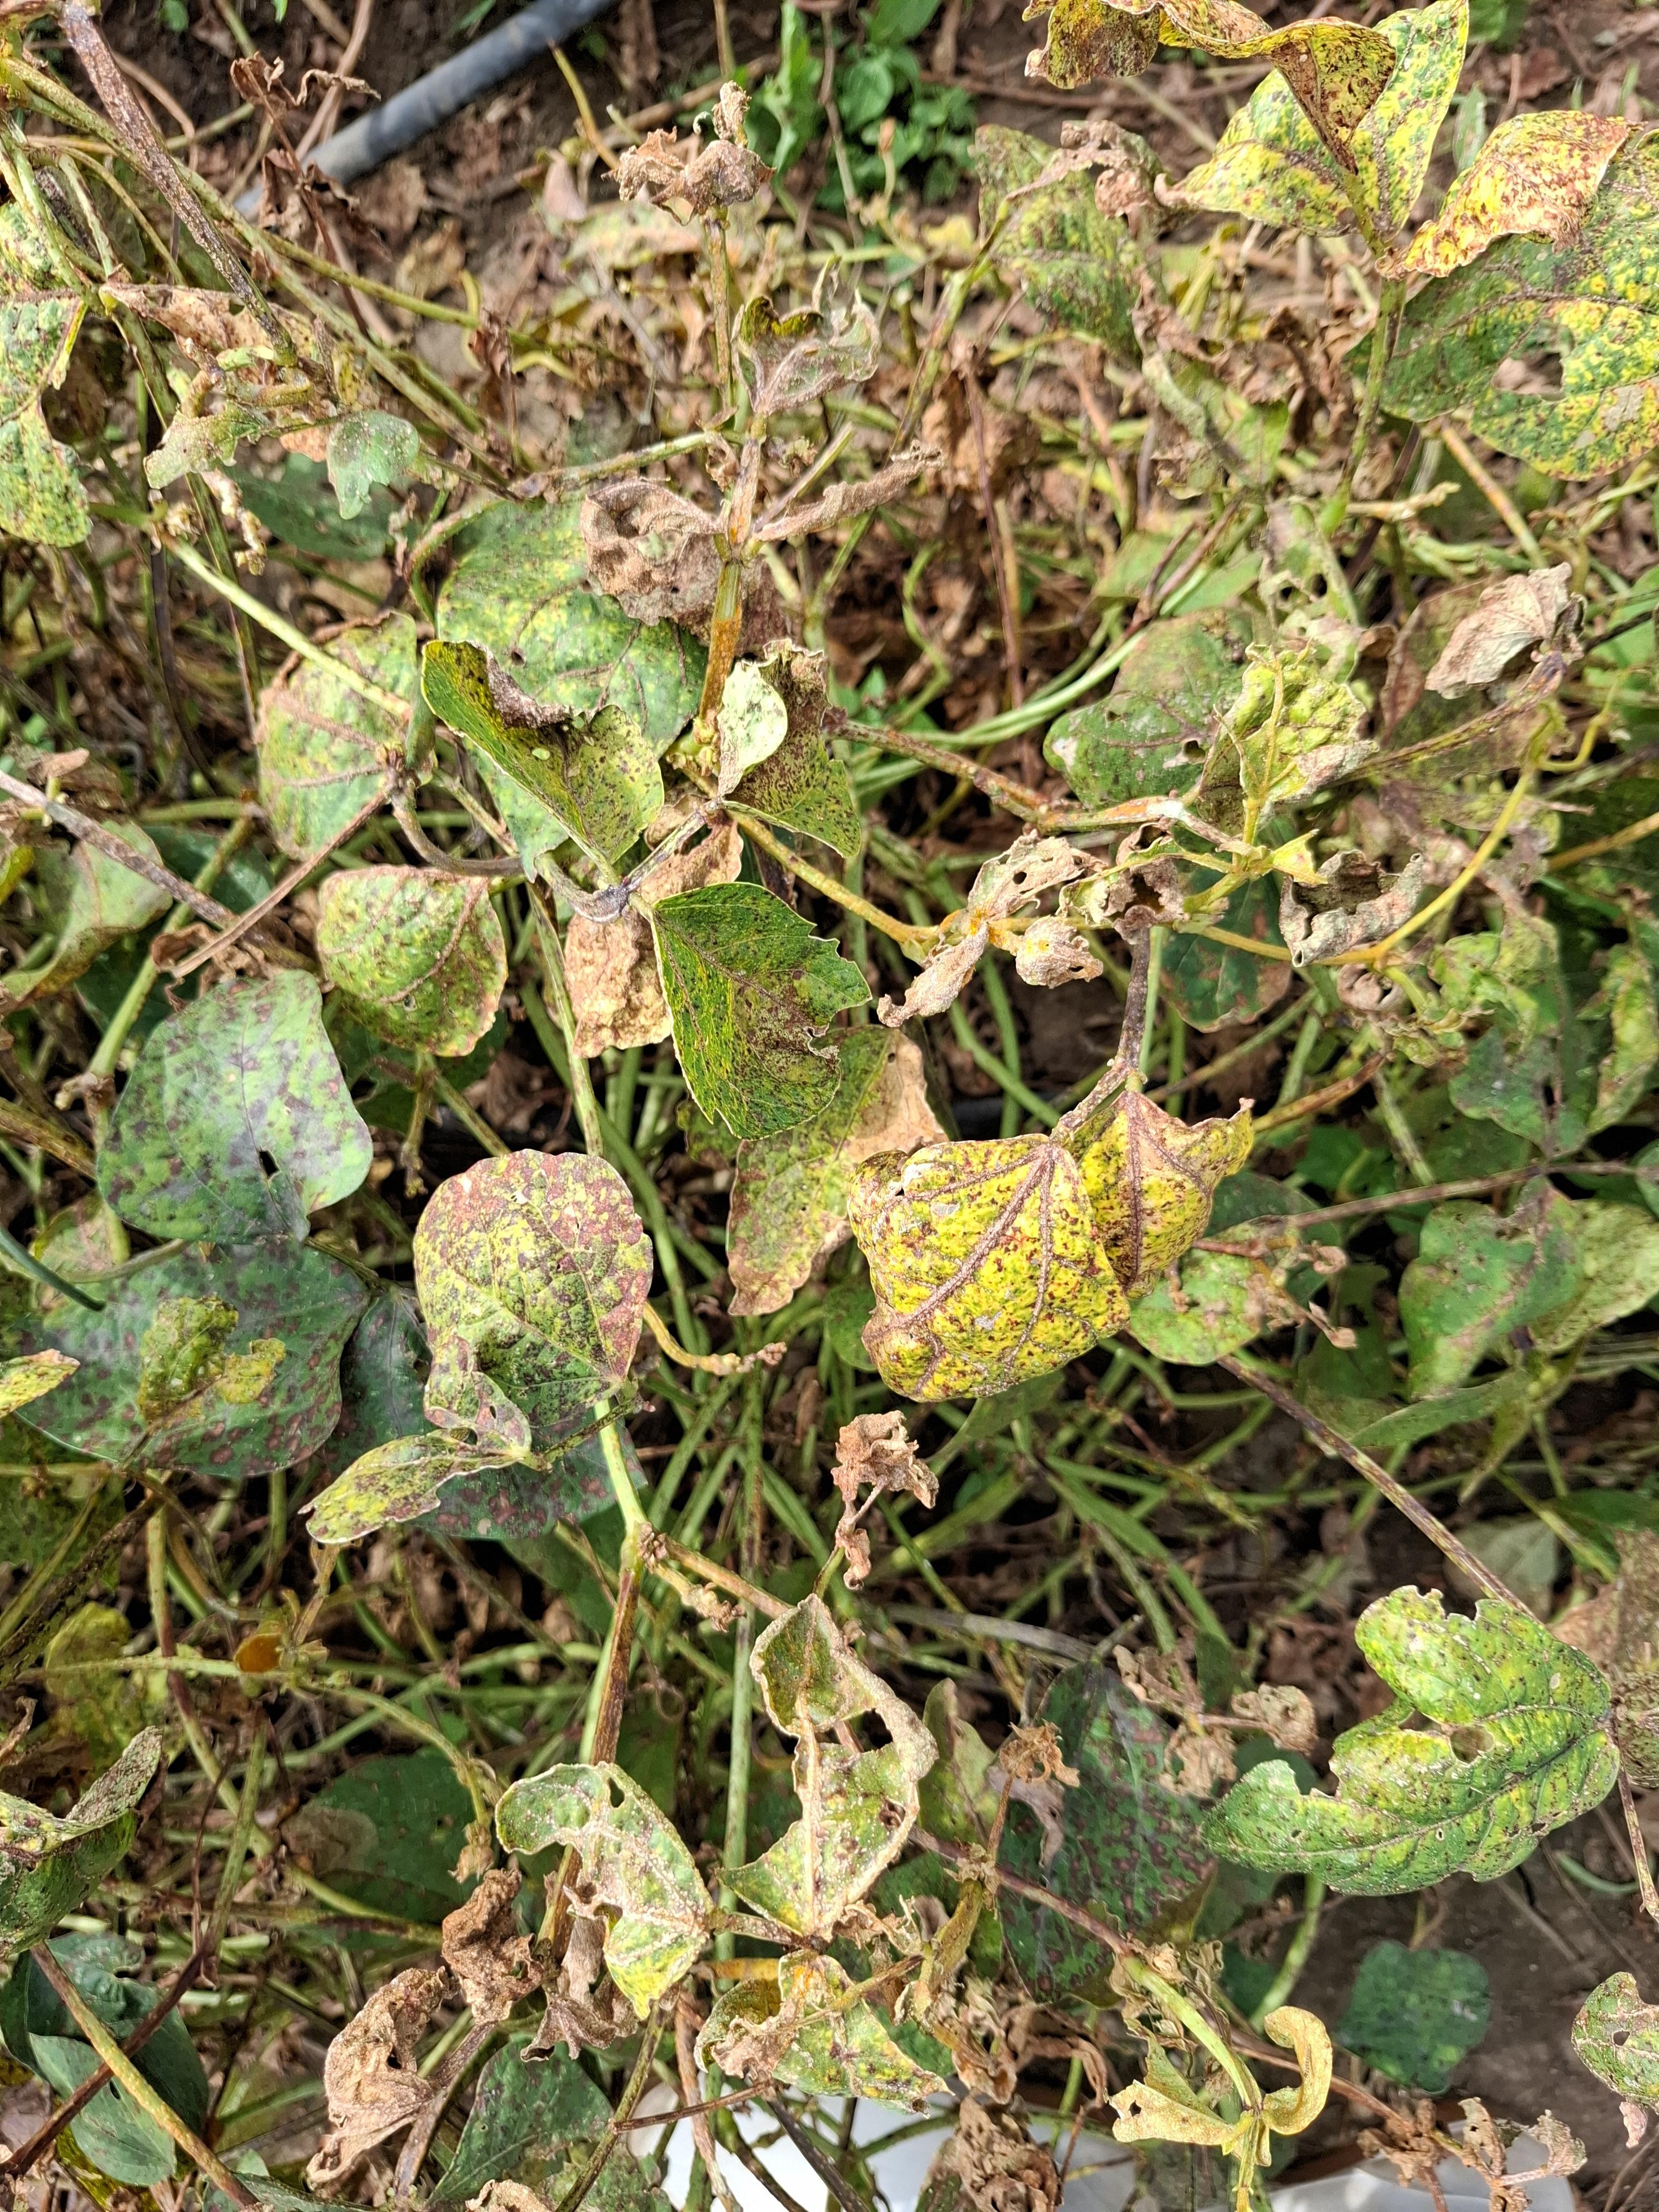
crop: cowpea
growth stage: development pod
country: Tanzania
